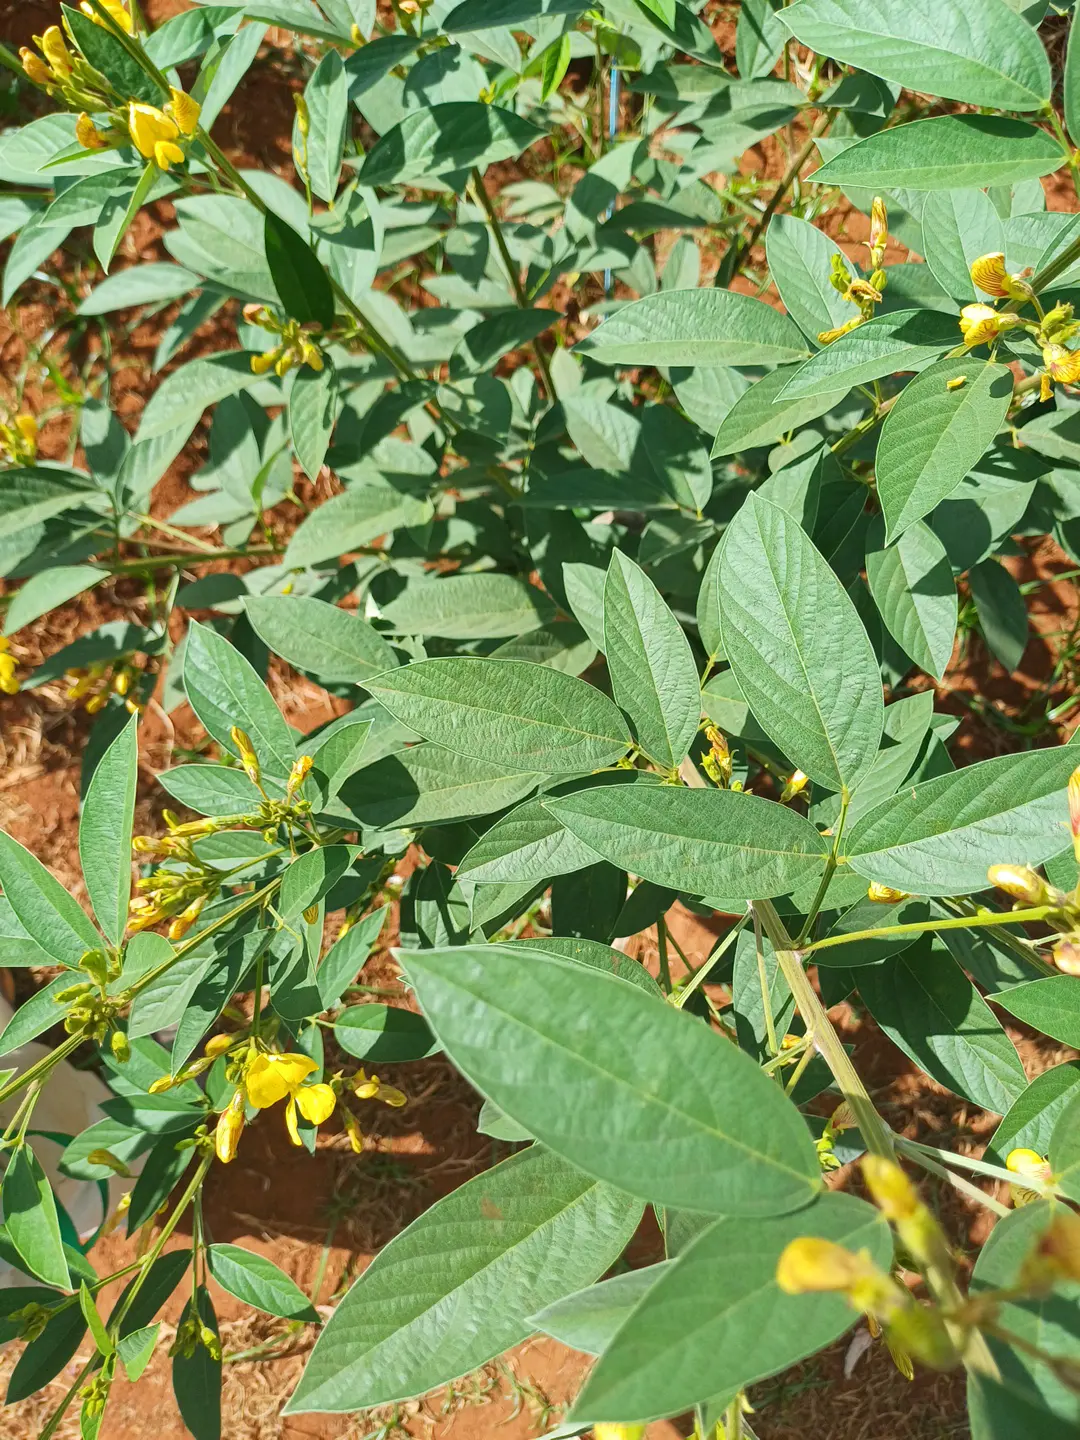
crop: pigeonpea
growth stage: development pod
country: Kenya
